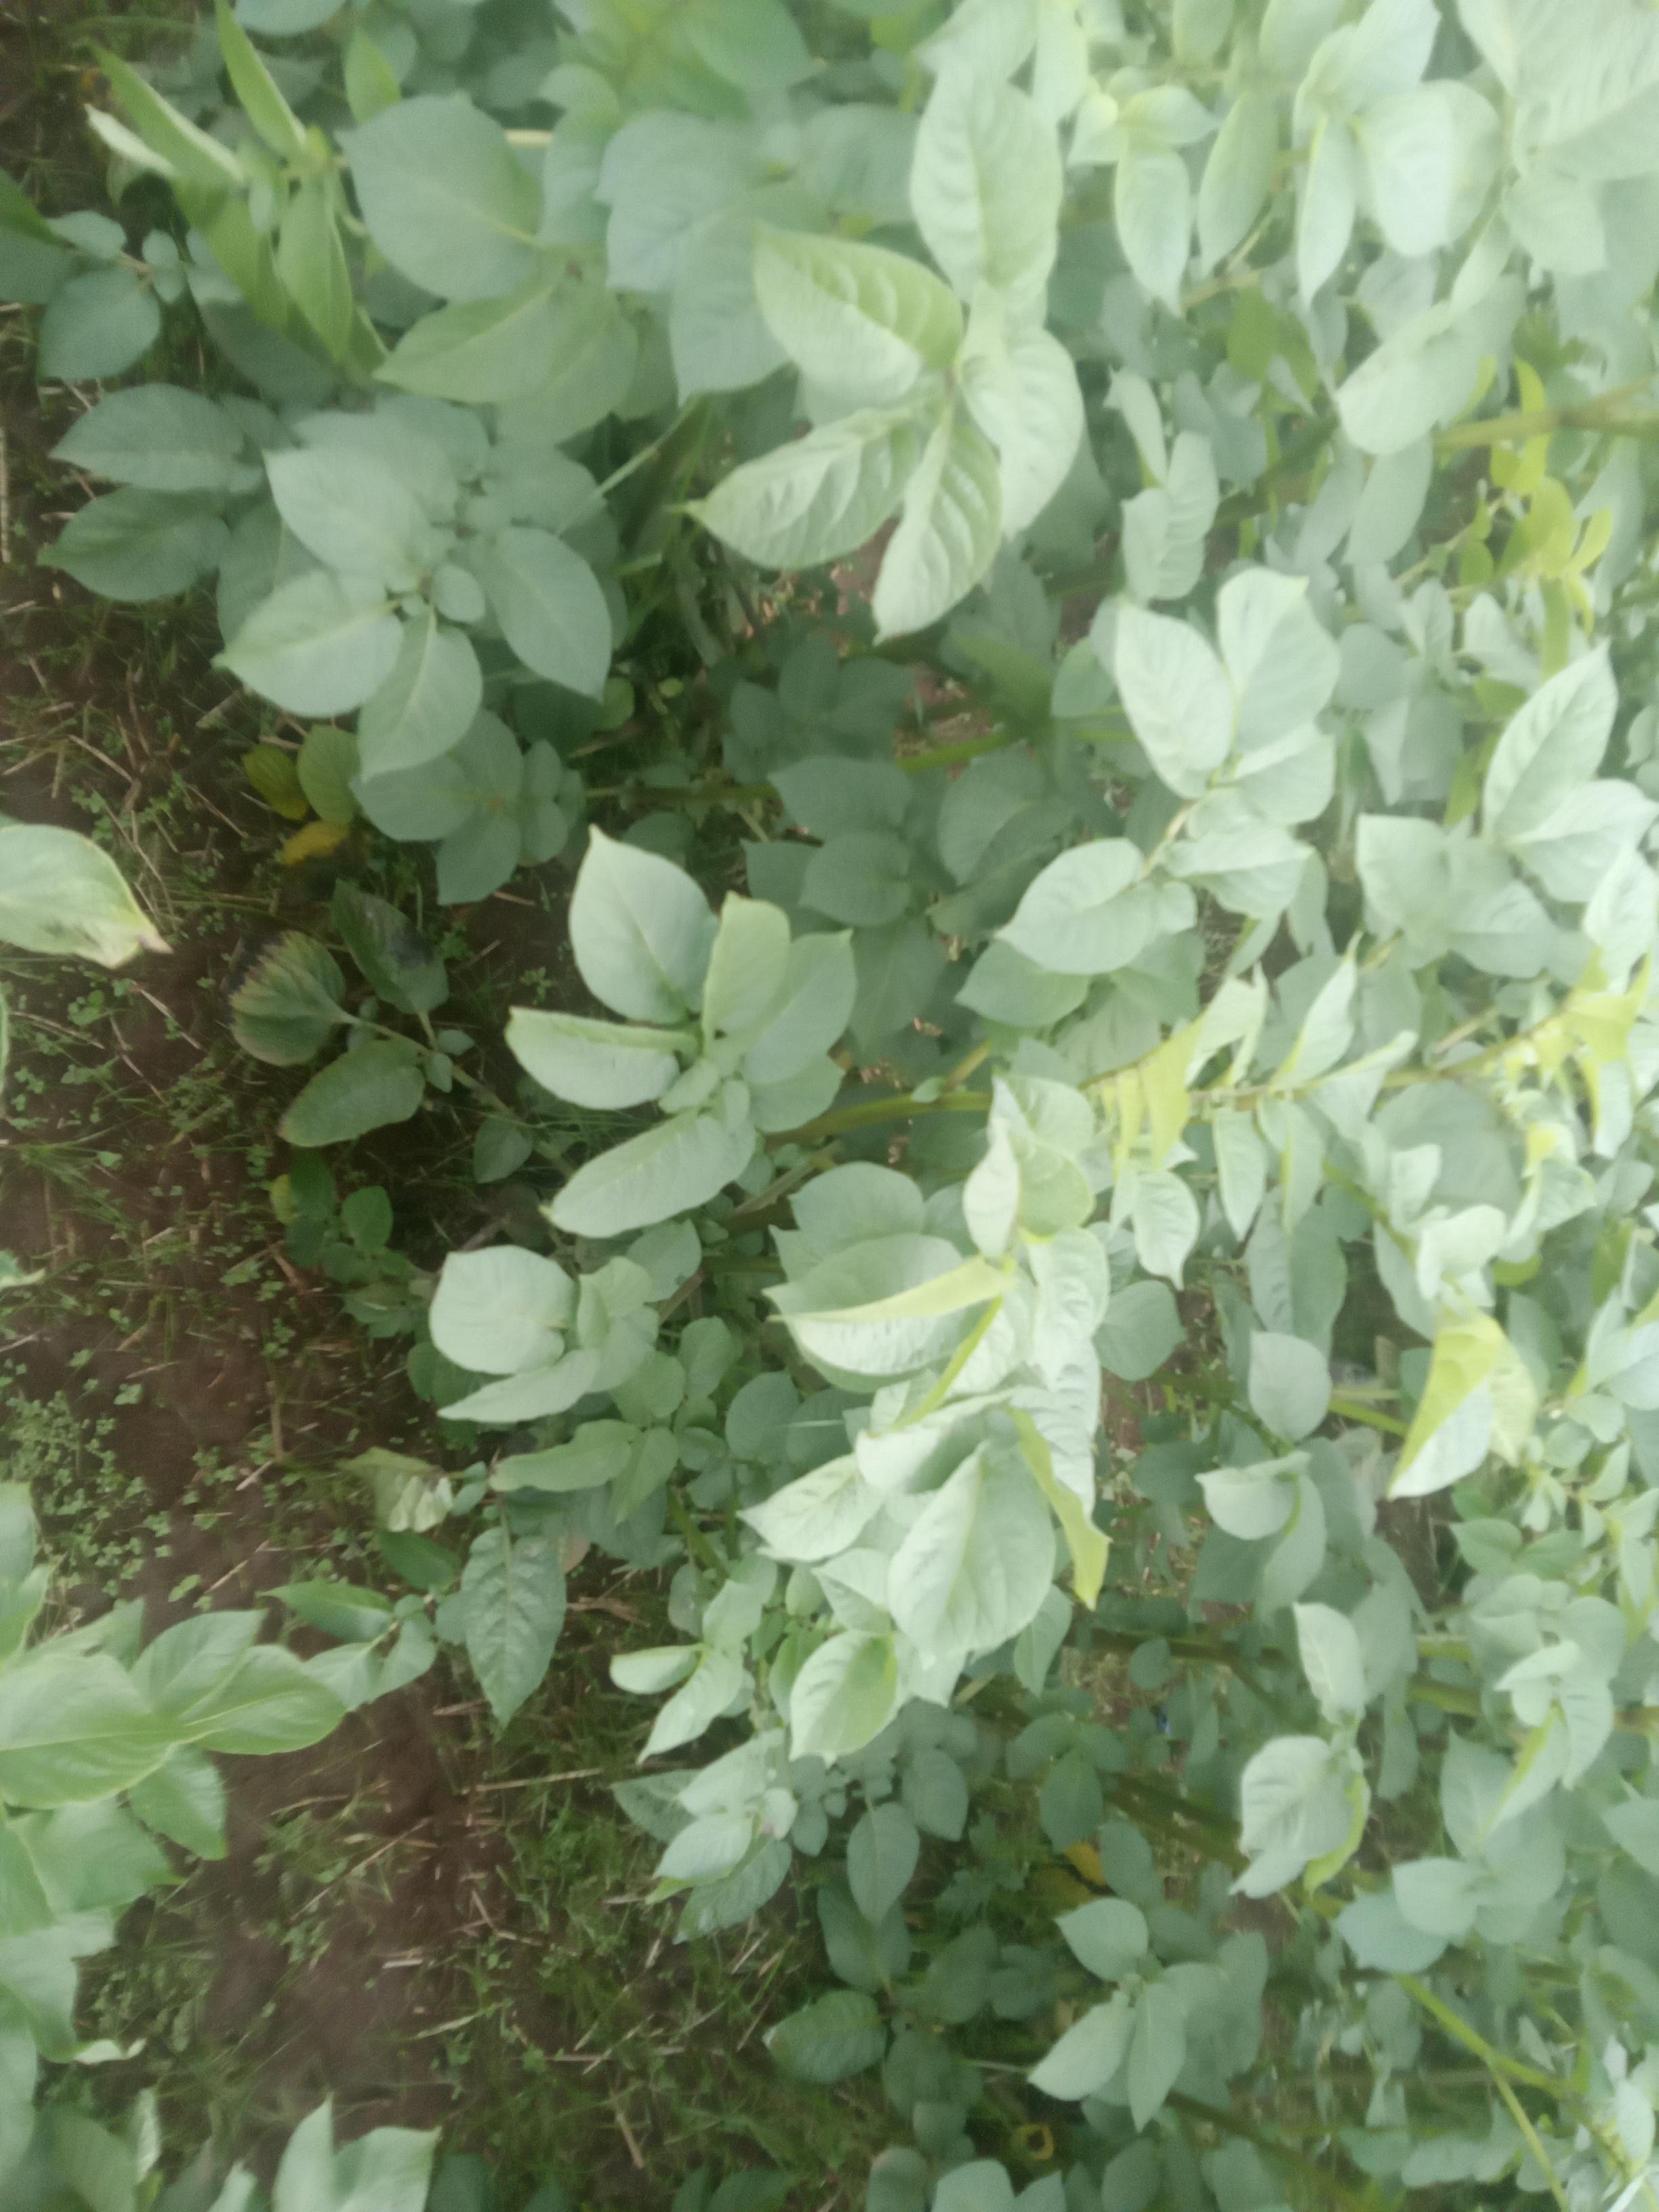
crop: potato
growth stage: vegetative
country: Kenya
